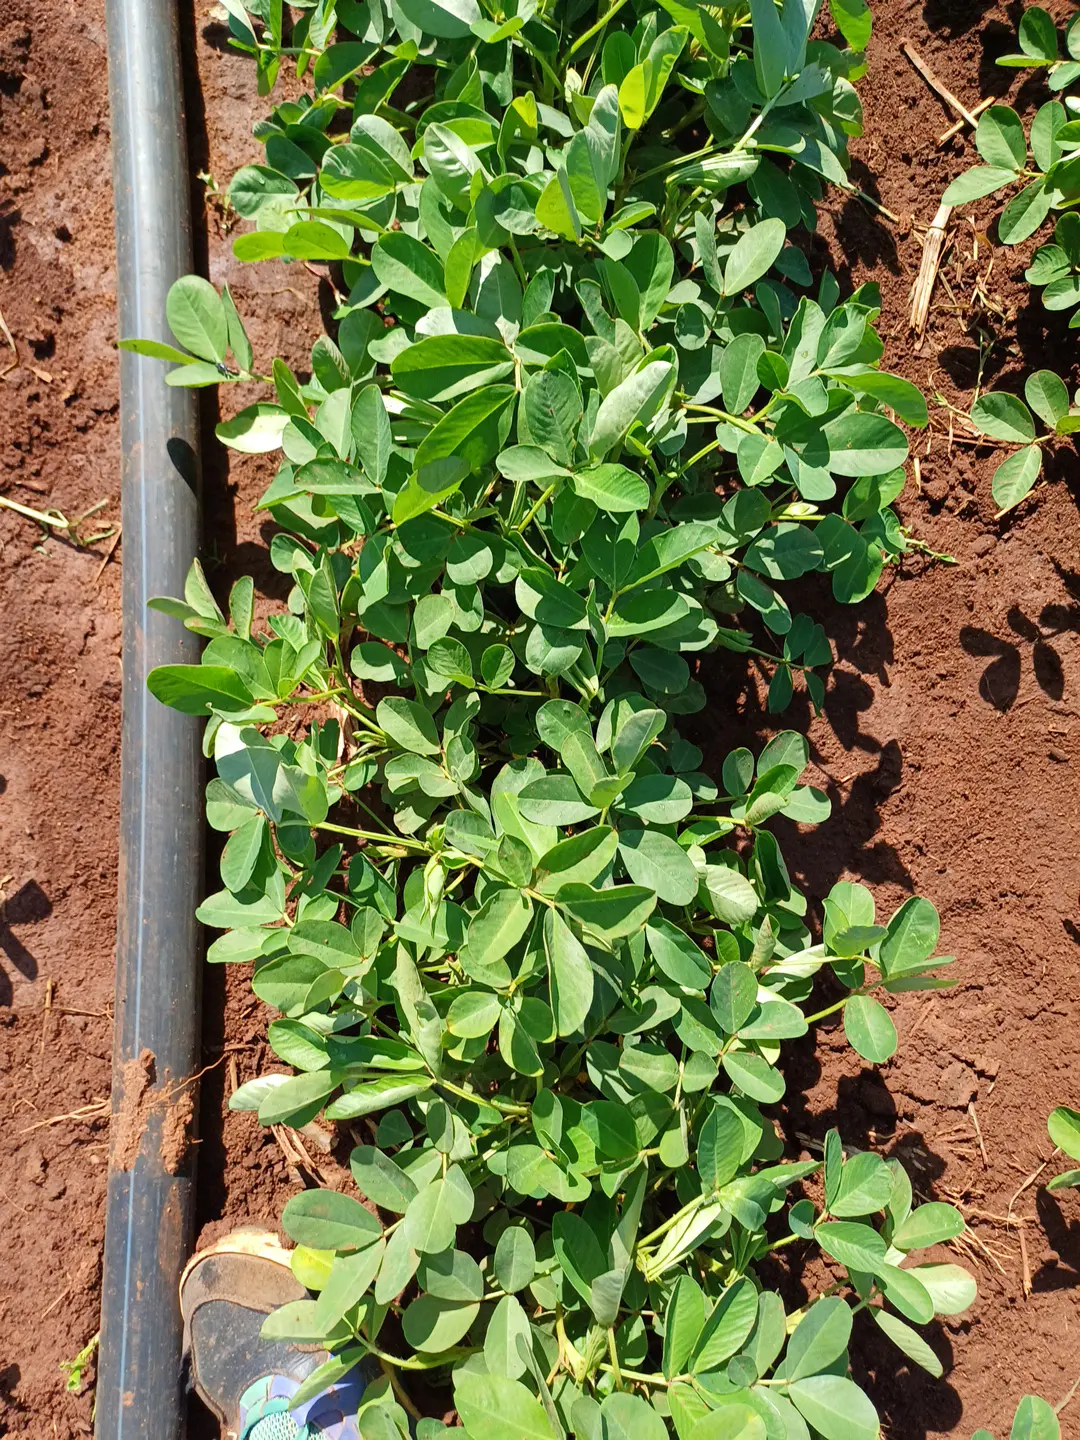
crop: groundnut
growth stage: flowering
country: Kenya
